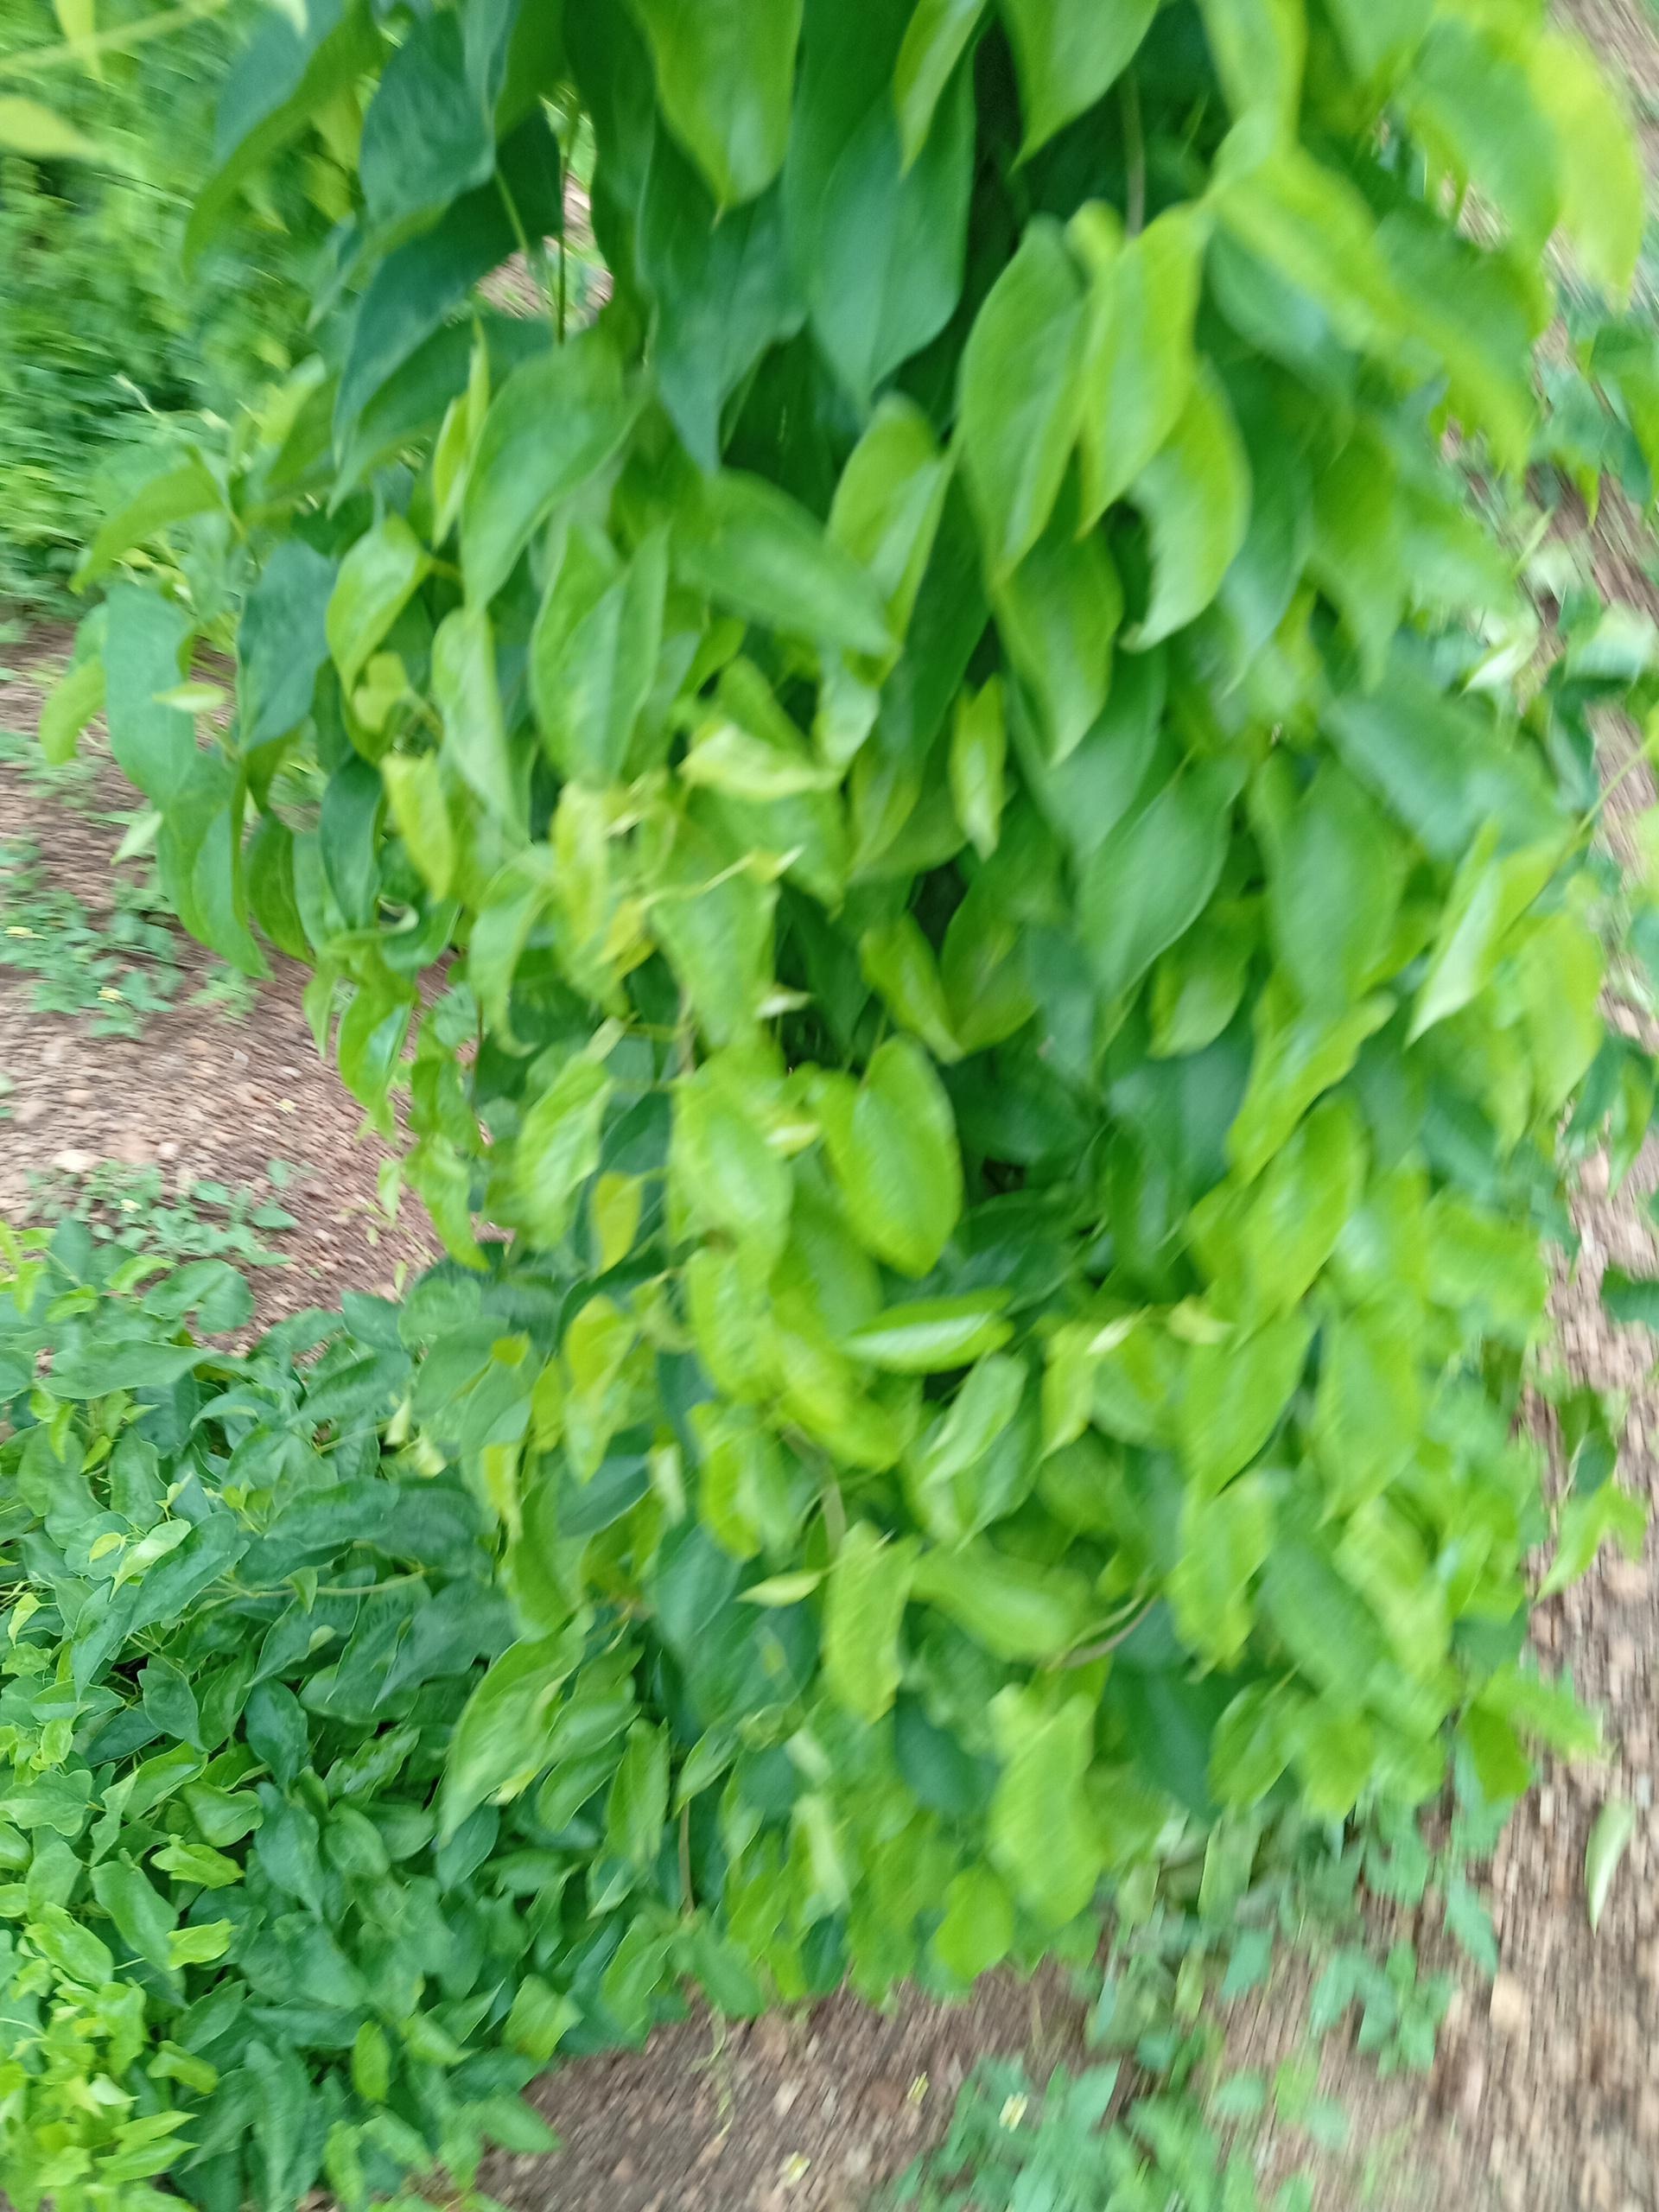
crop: yam
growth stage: vegetative
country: Nigeria
